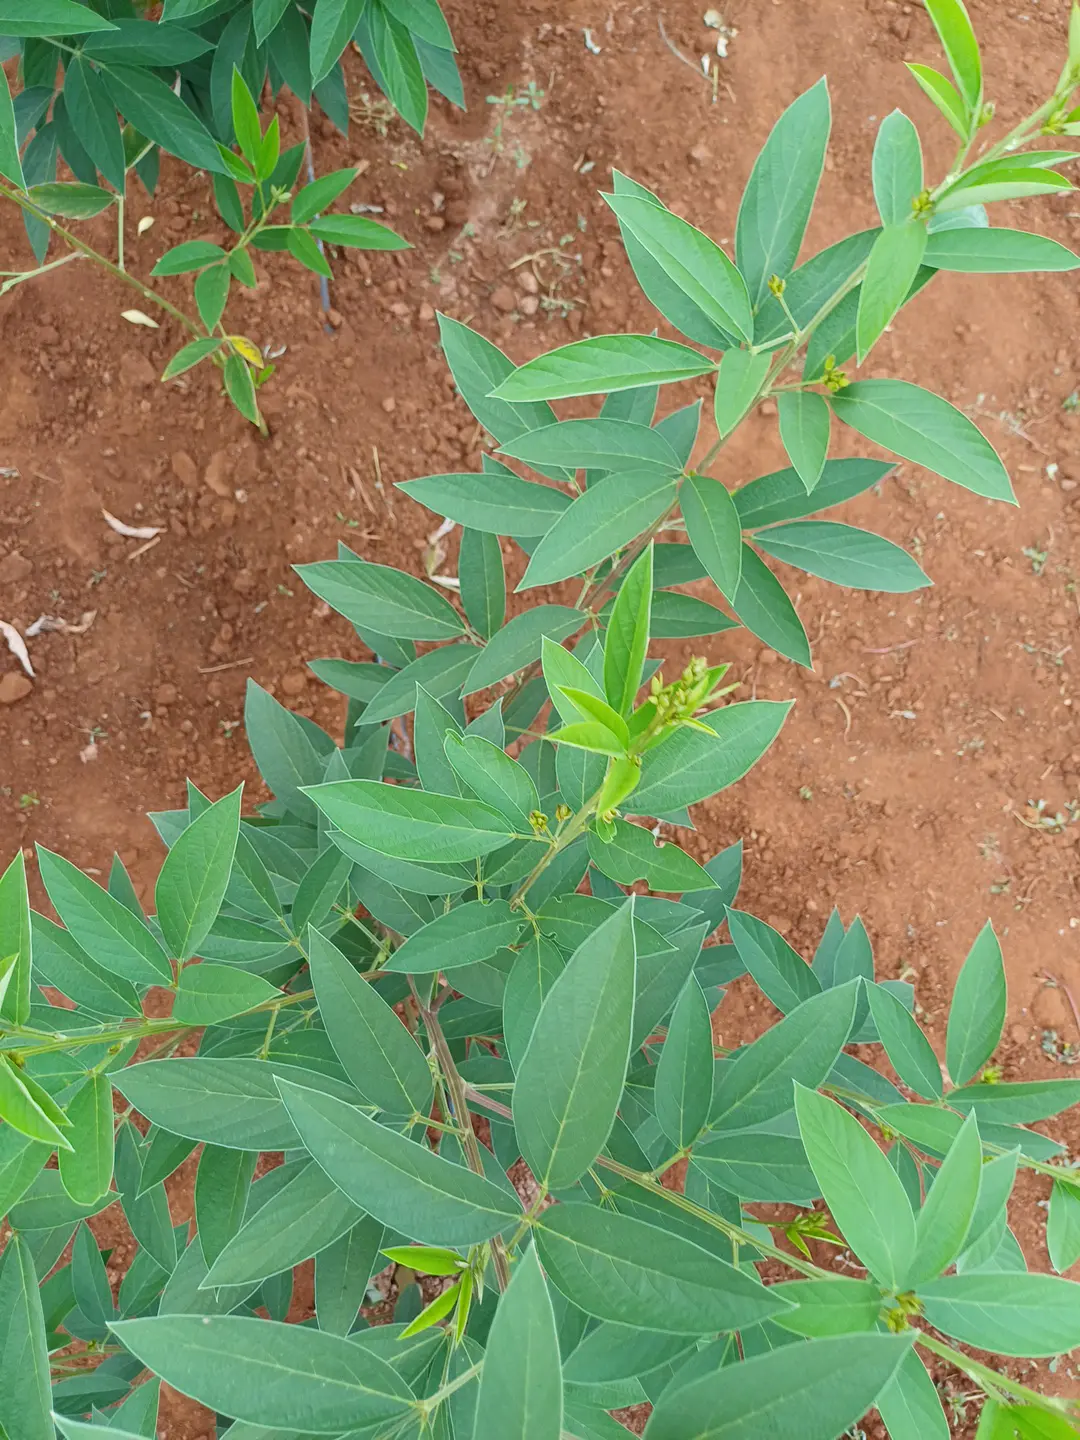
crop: pigeonpea
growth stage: vegetative
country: Kenya
